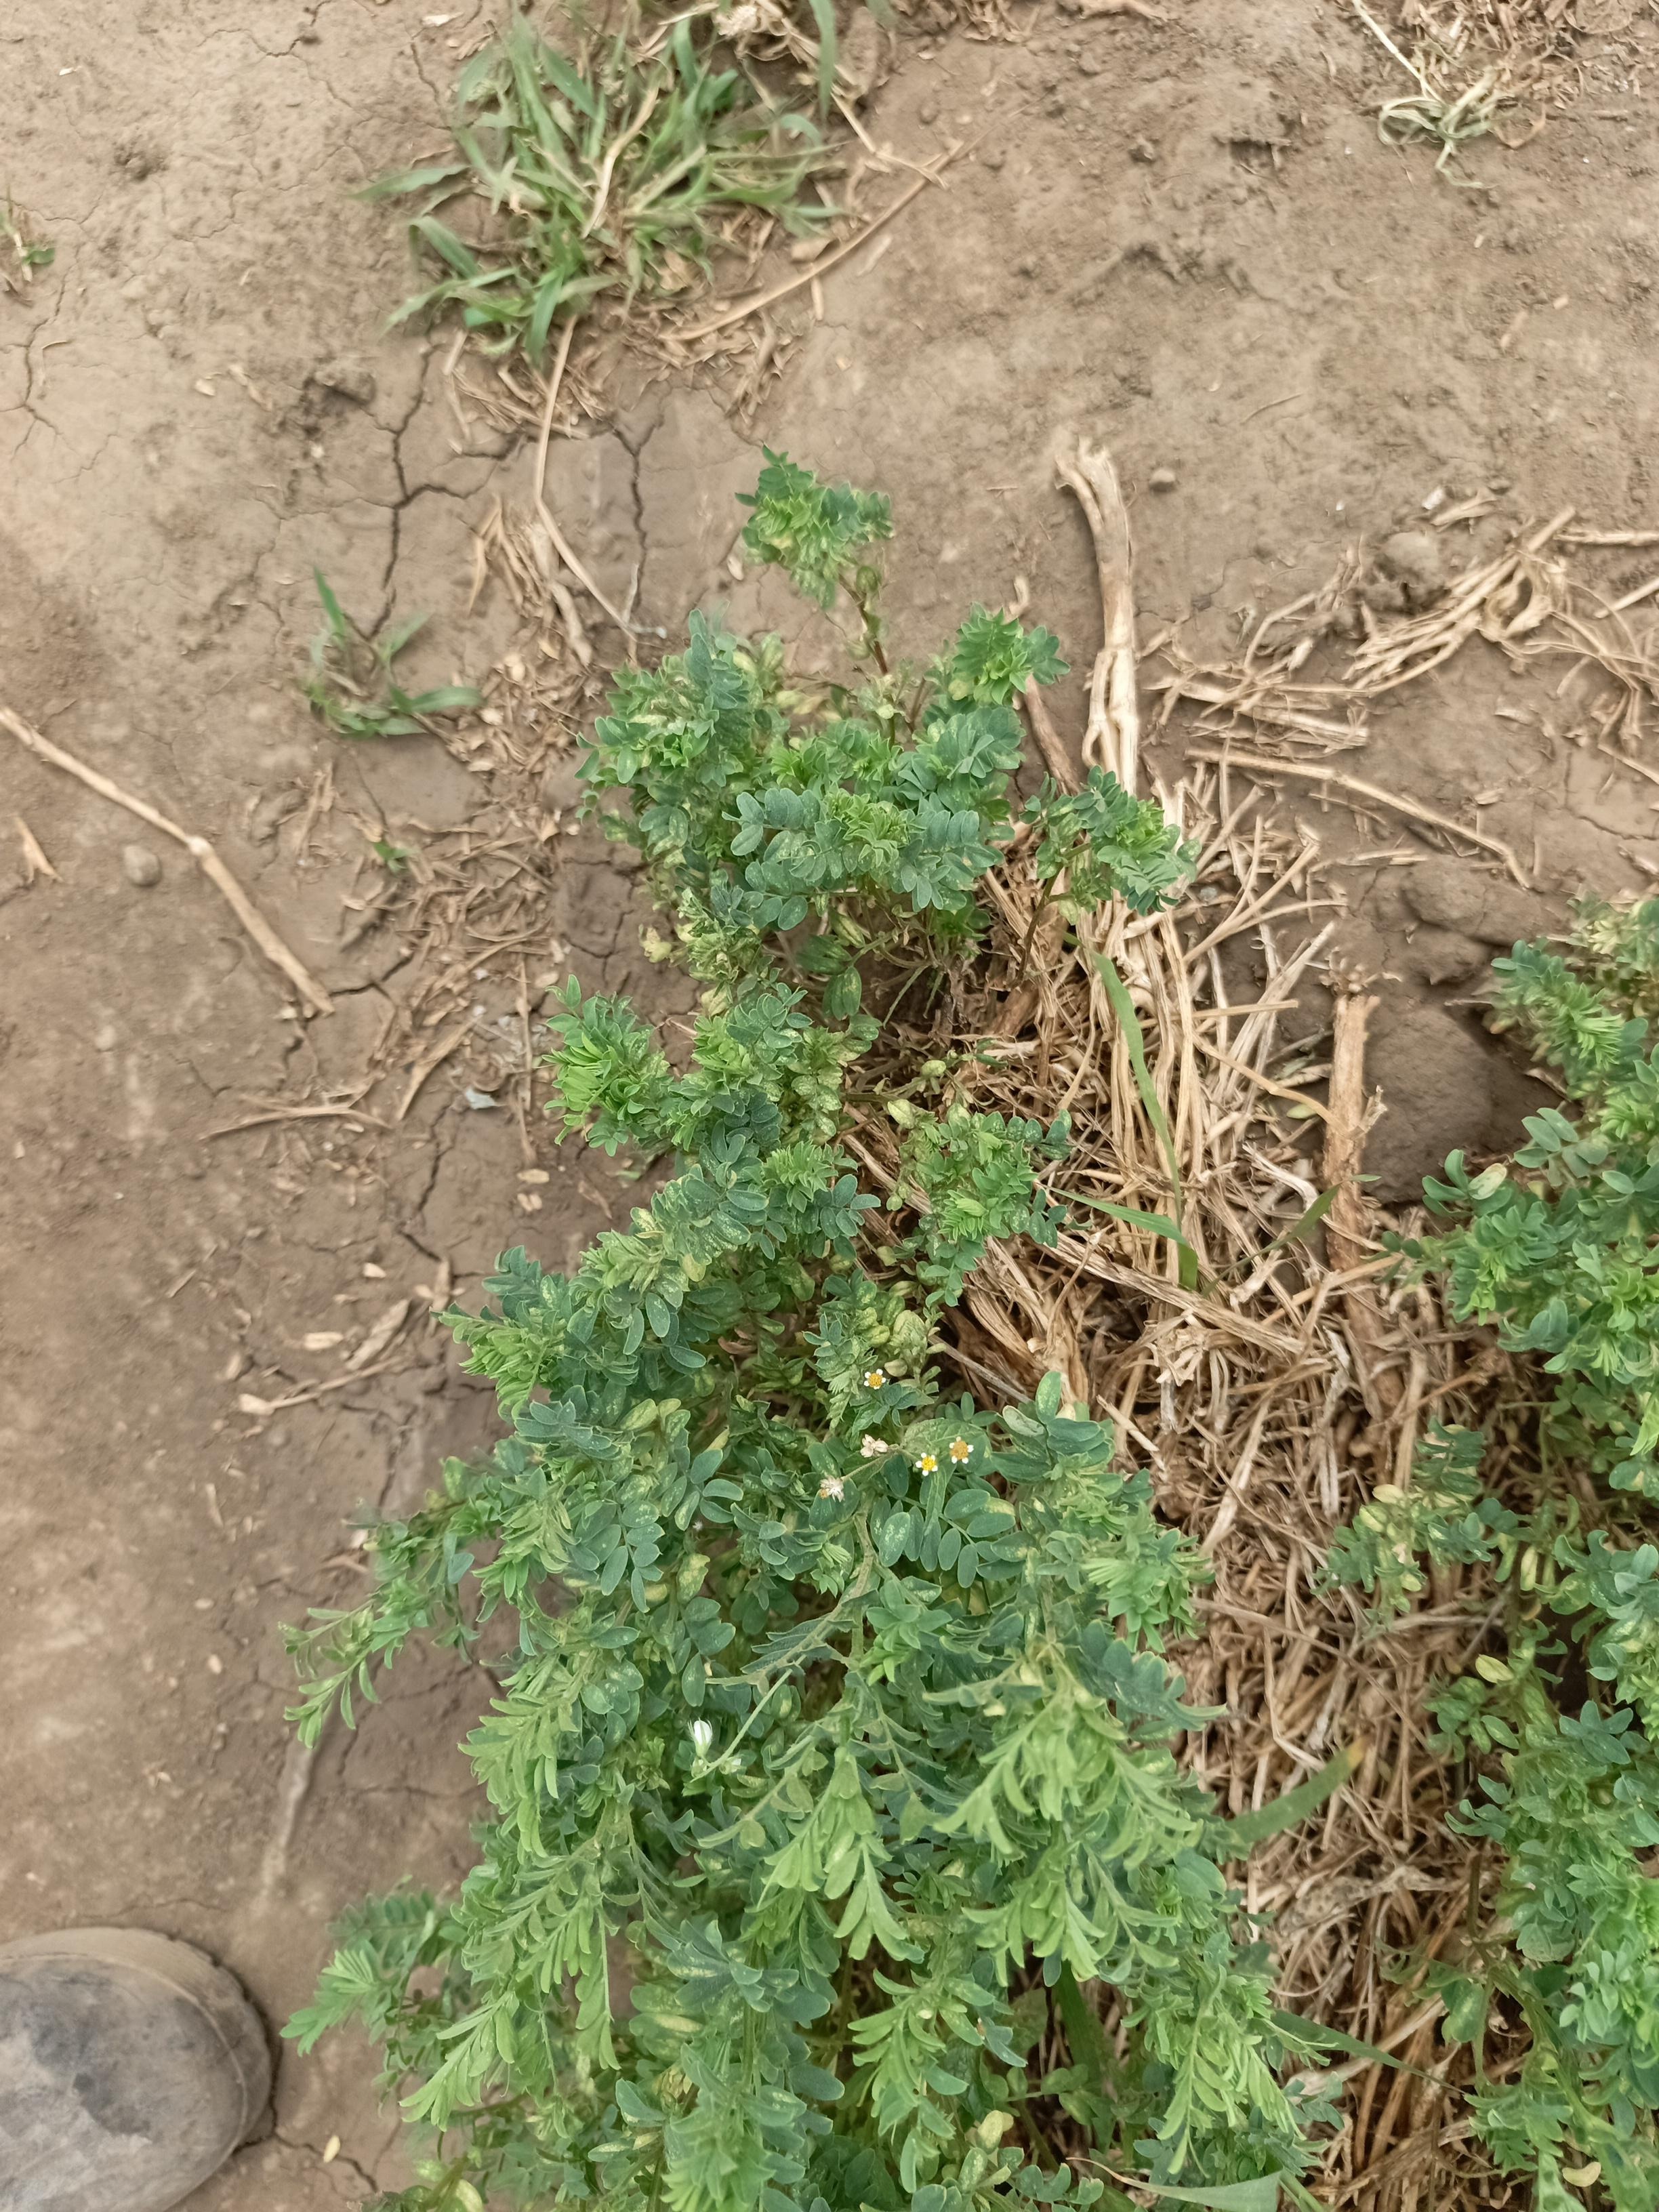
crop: lentil
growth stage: vegetative
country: Tanzania
